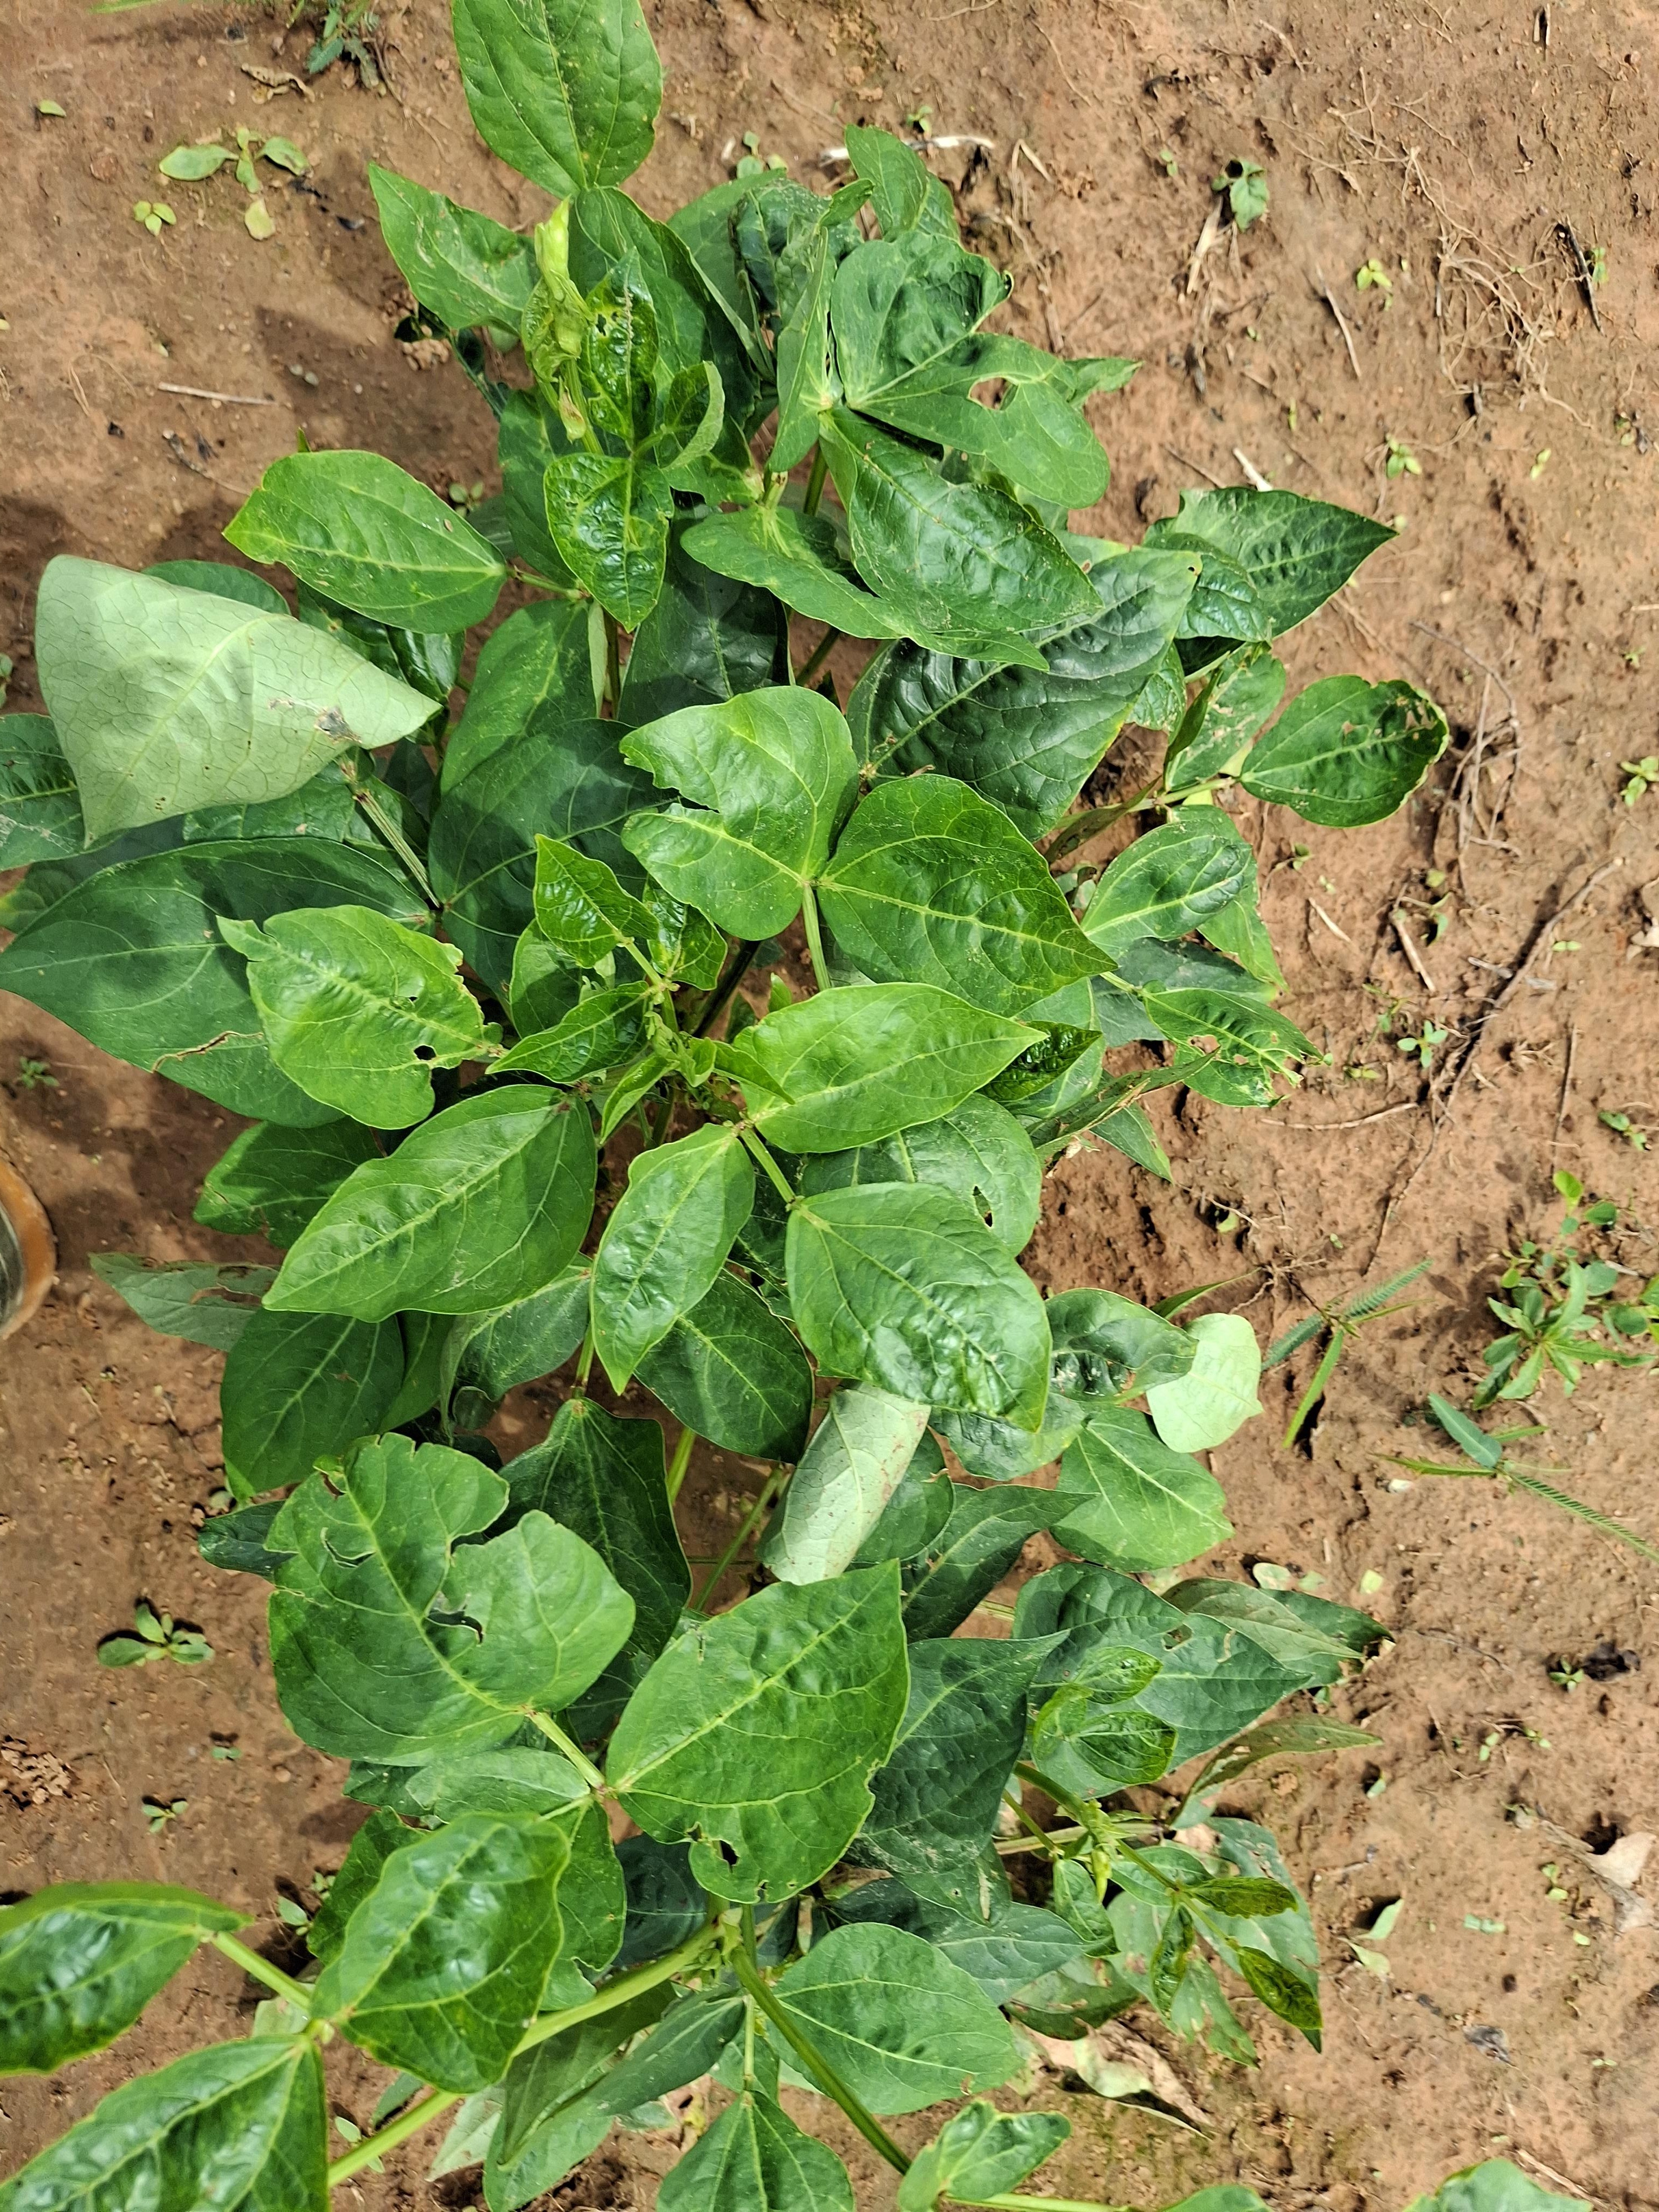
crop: cowpea
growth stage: vegetative
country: Nigeria
